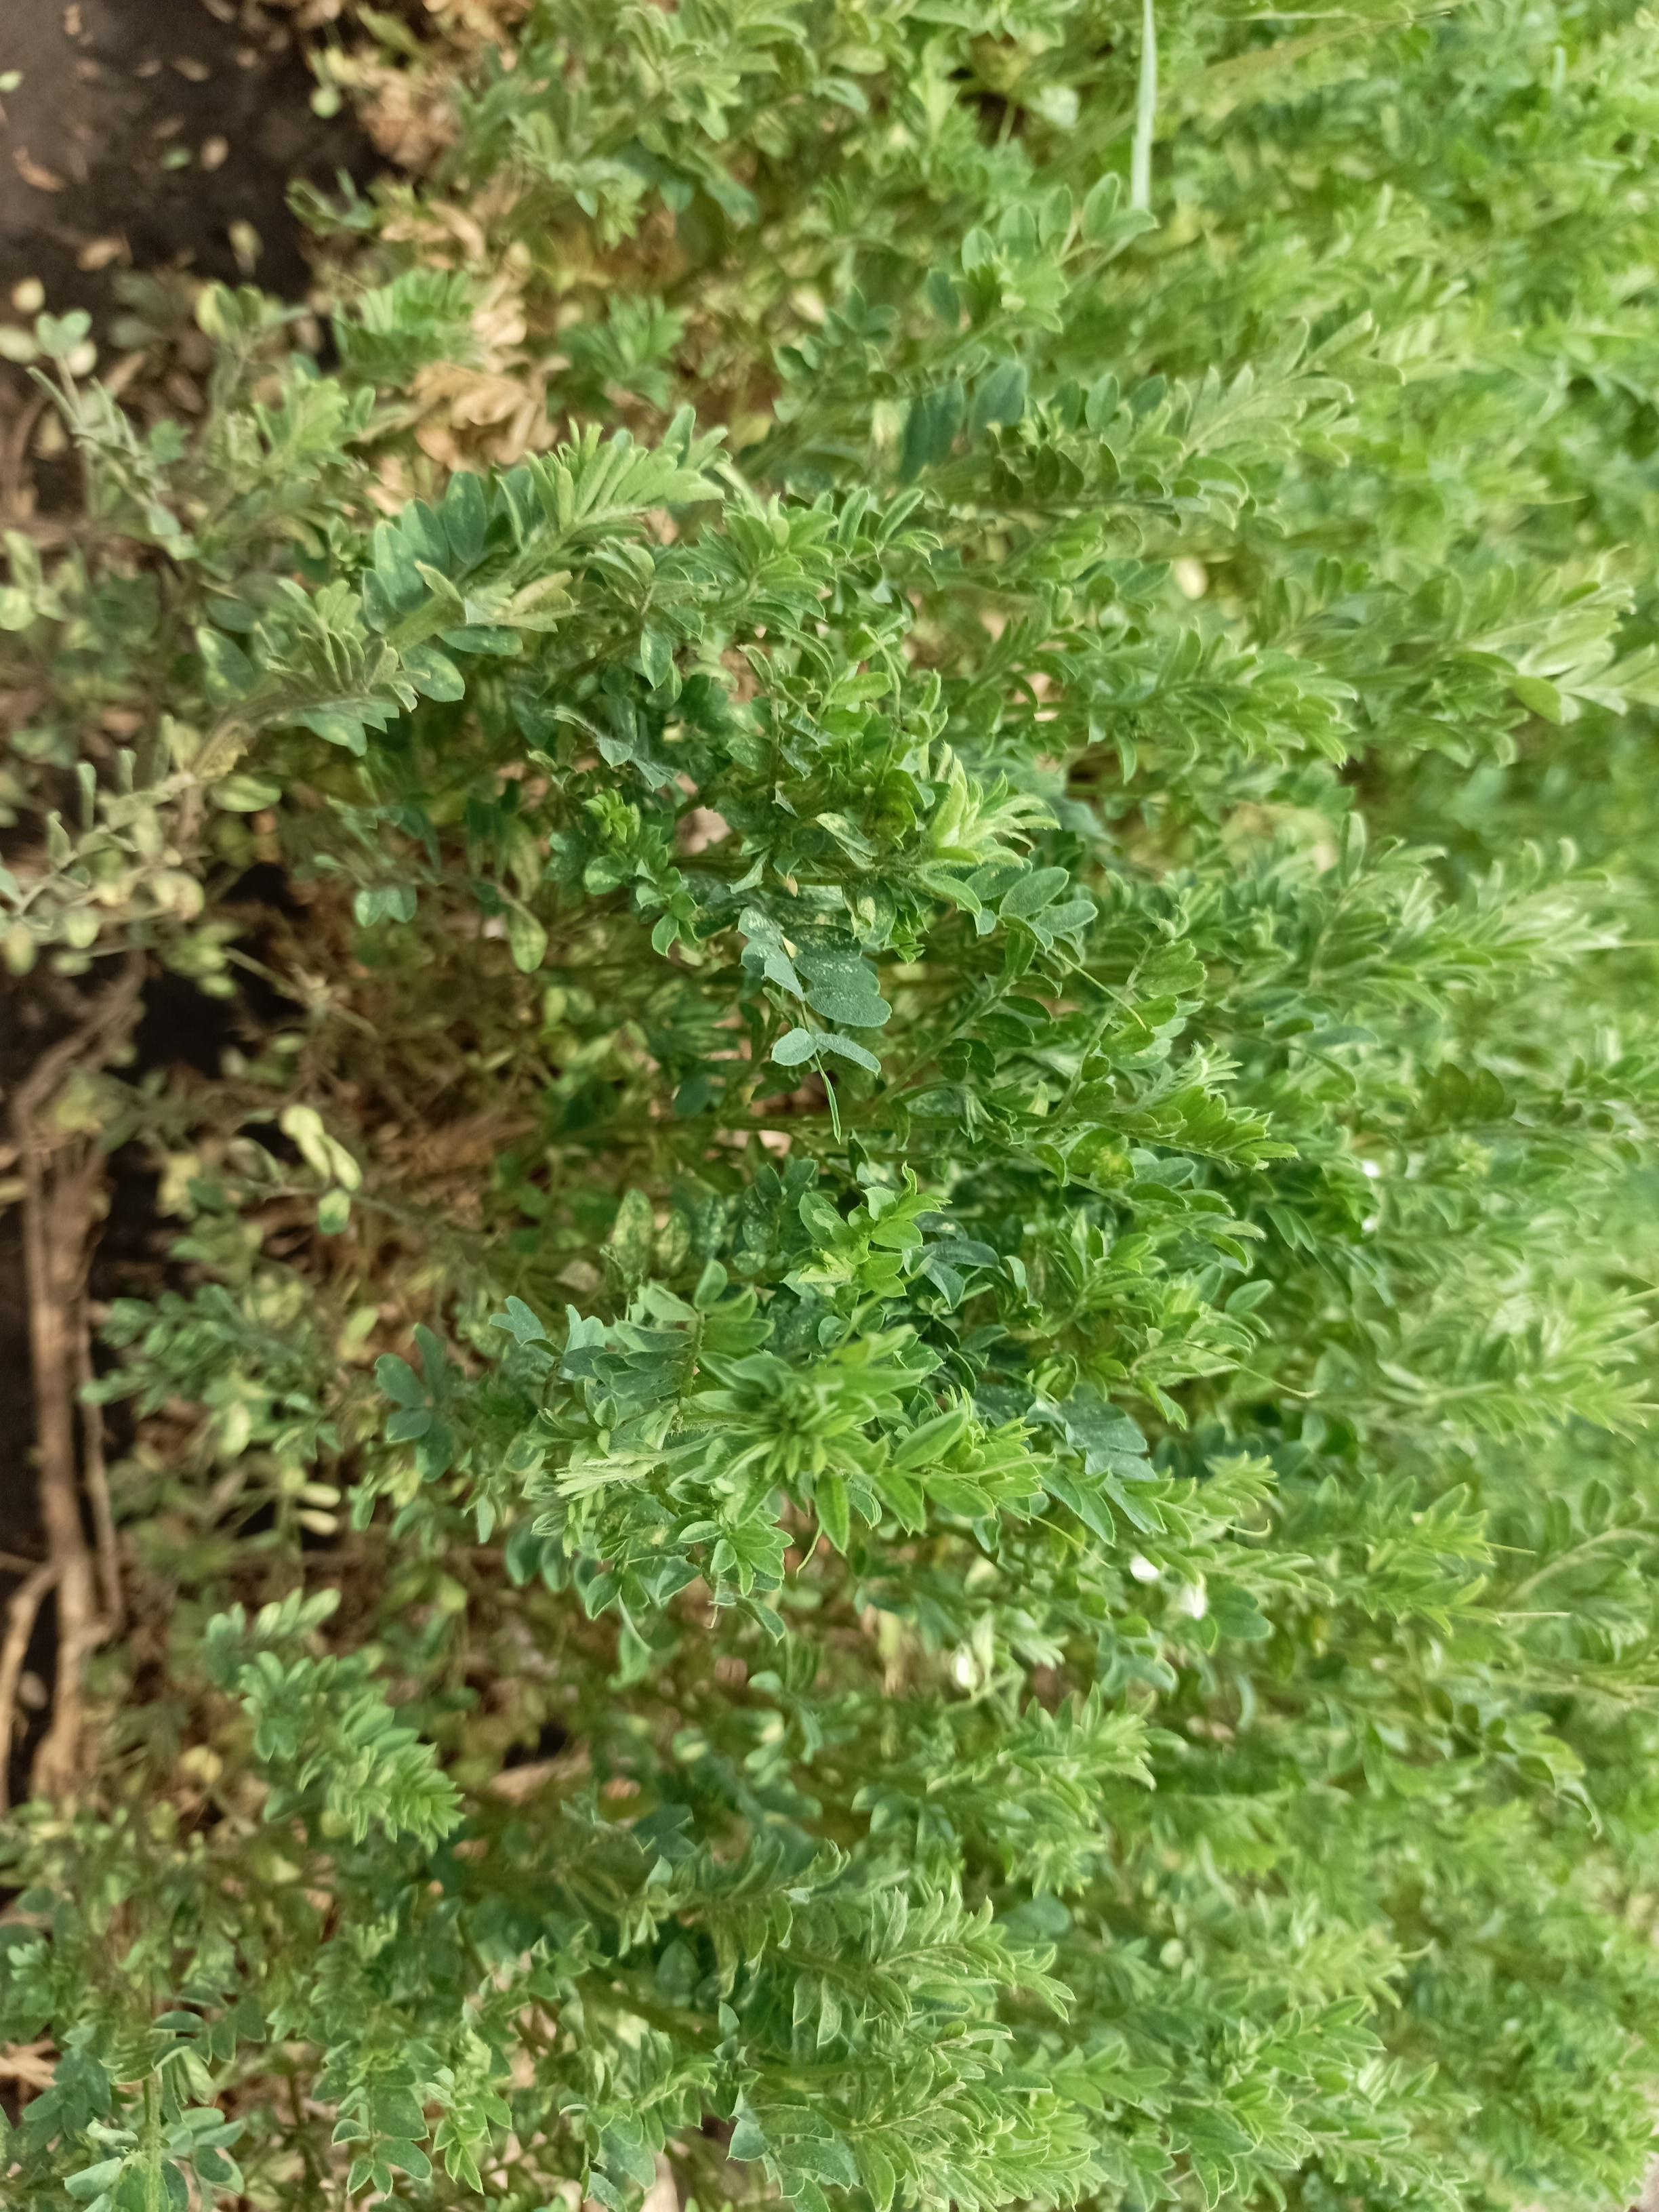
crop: lentil
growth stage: vegetative
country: Tanzania
